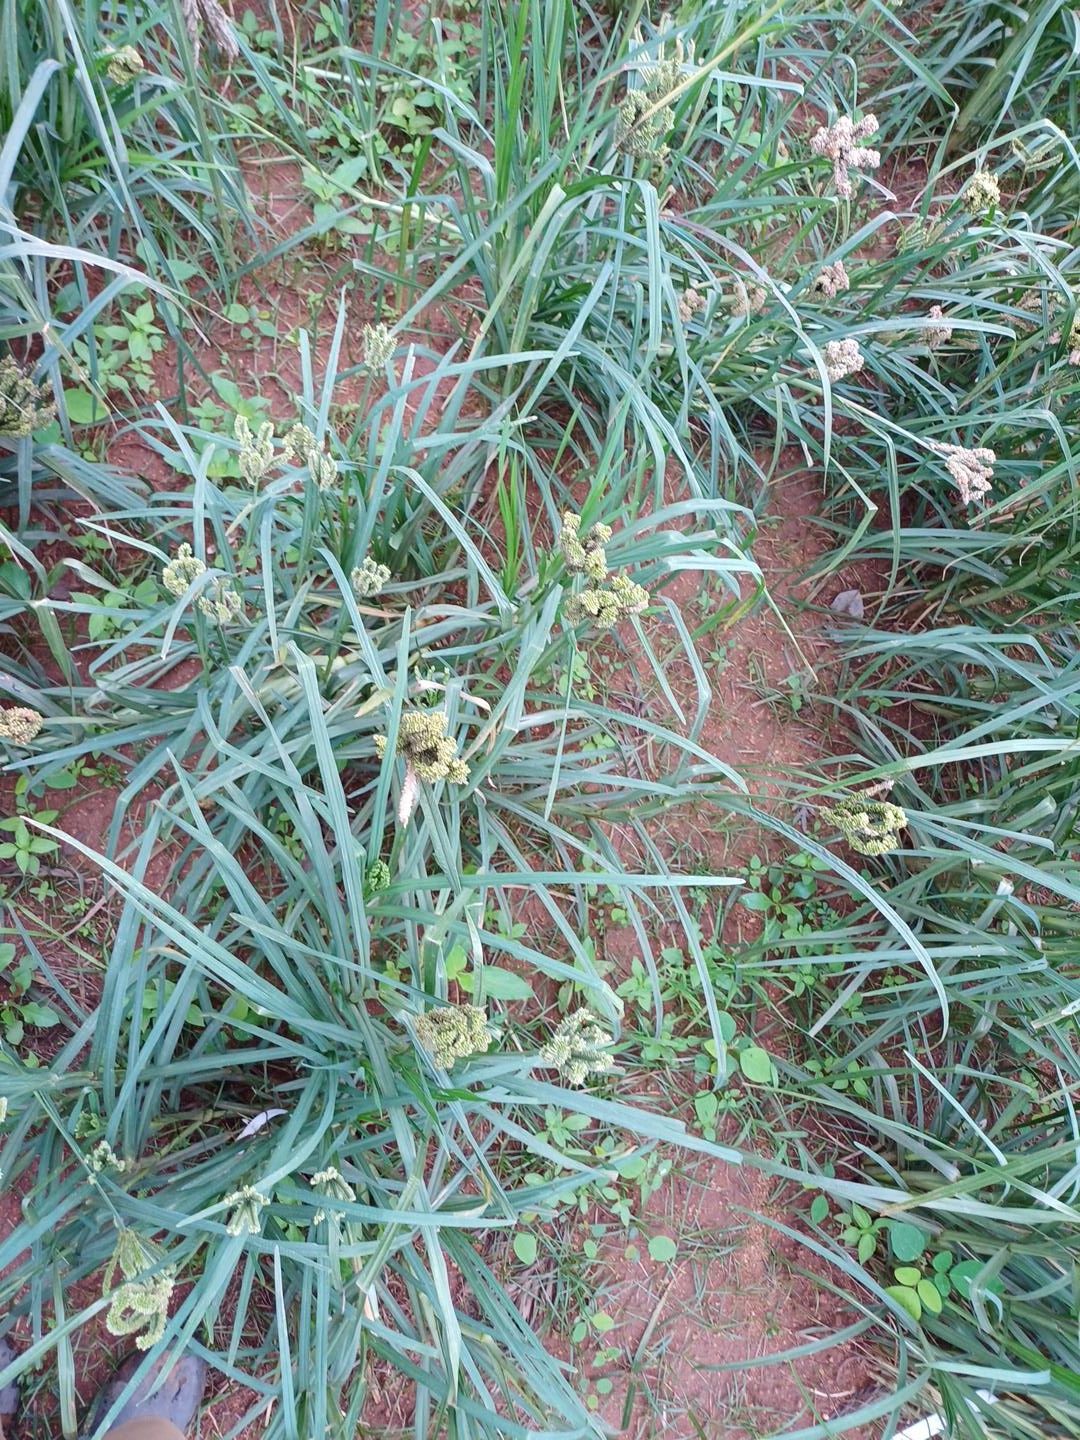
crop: finger millet
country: Kenya
